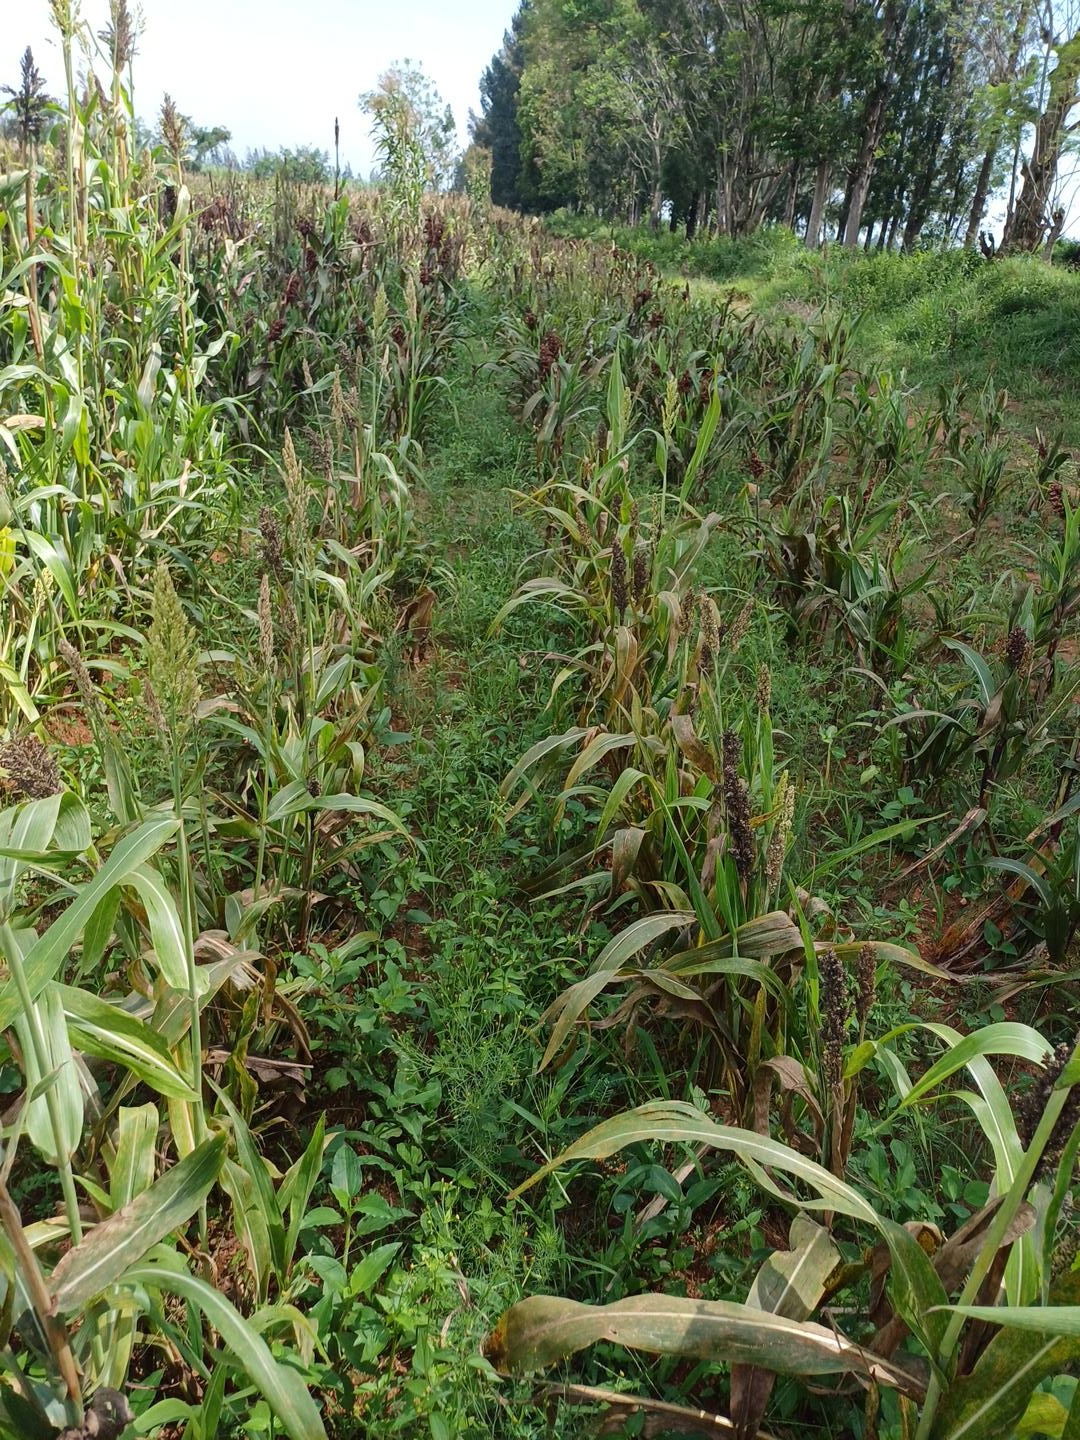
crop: sorghum
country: Kenya
